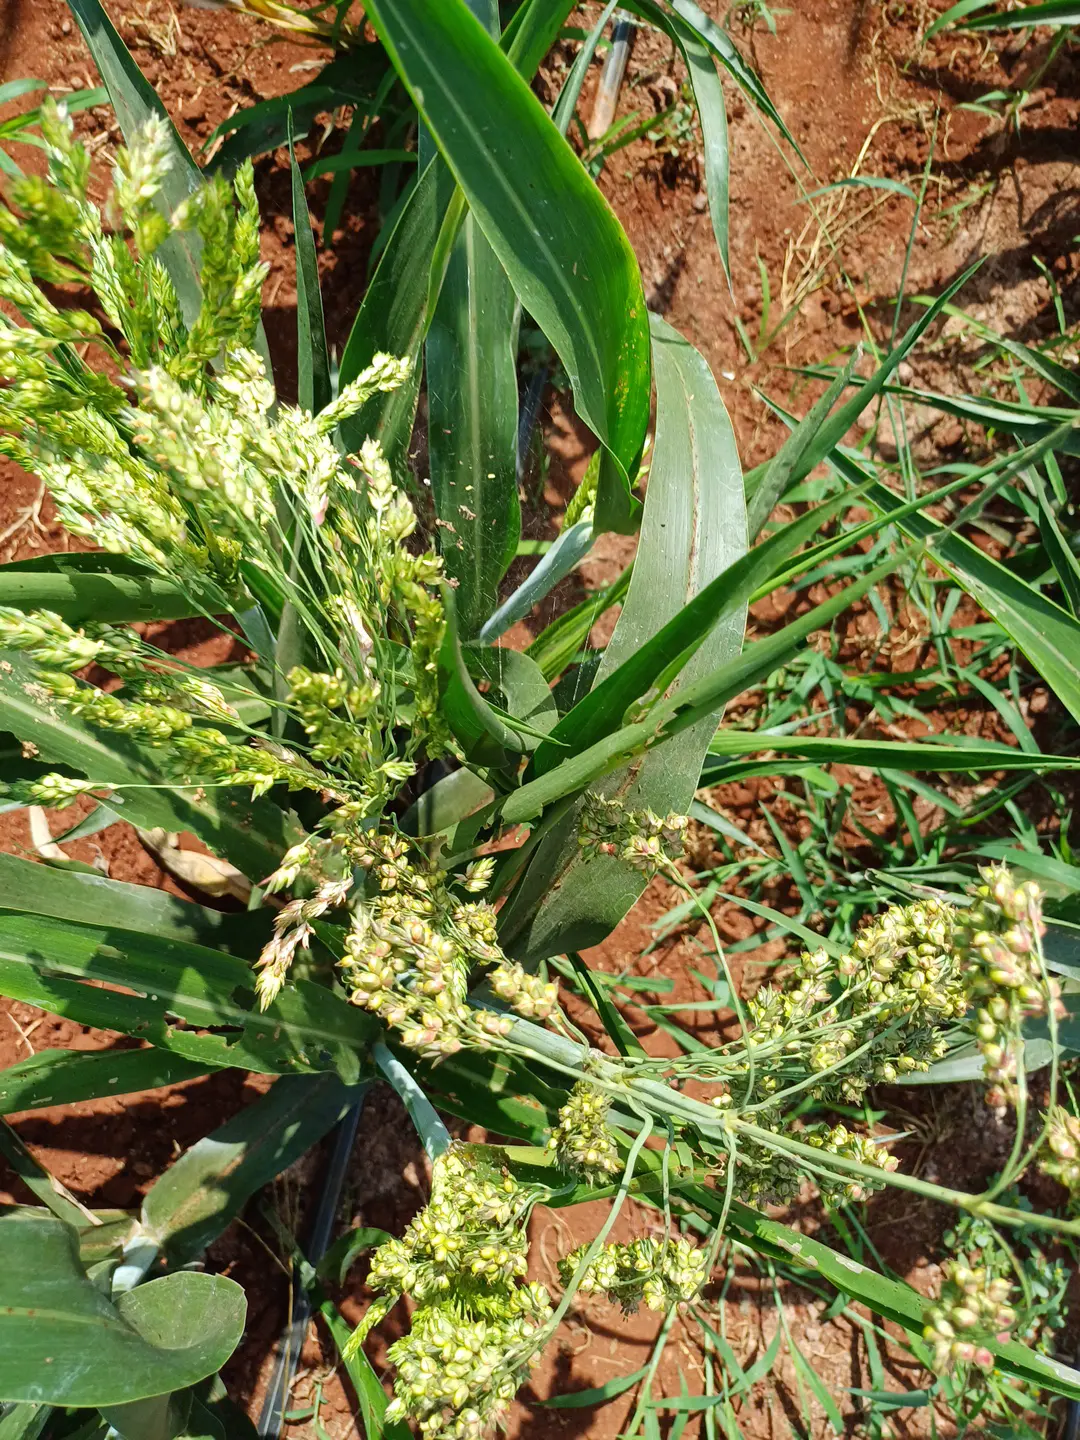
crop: sorghum
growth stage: development fruit
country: Kenya
